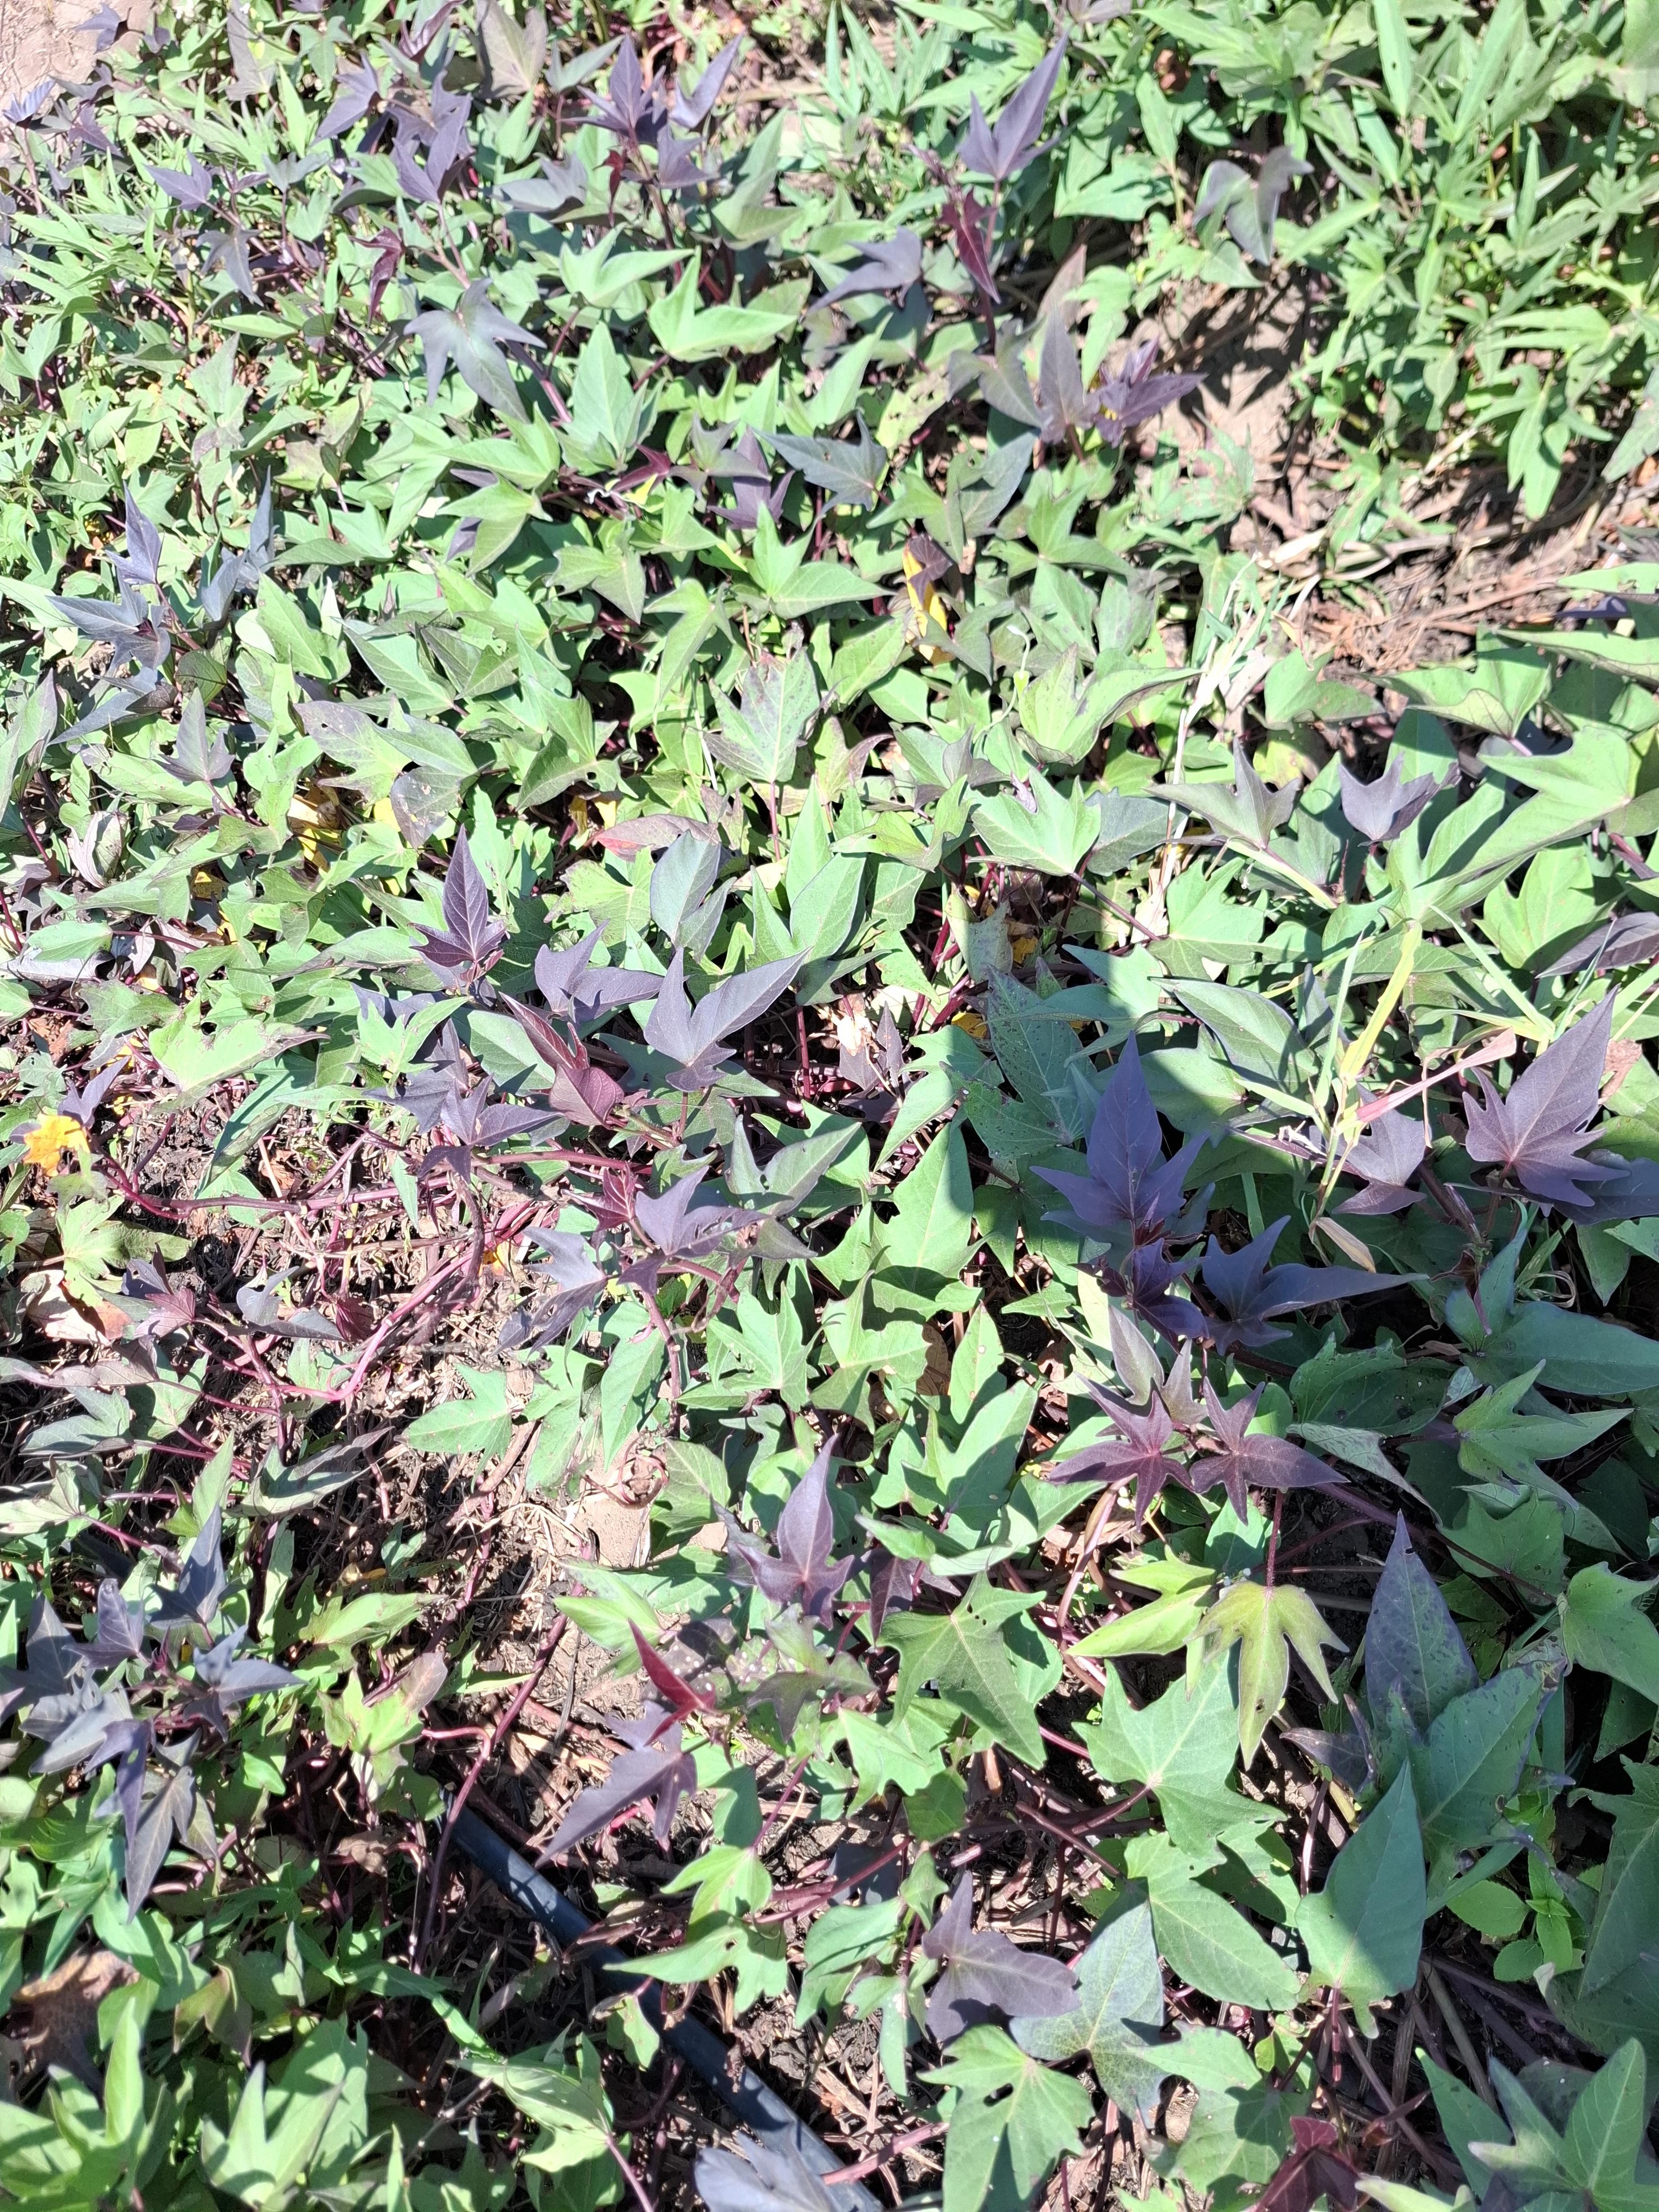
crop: sweet potato
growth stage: flowering
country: Tanzania
